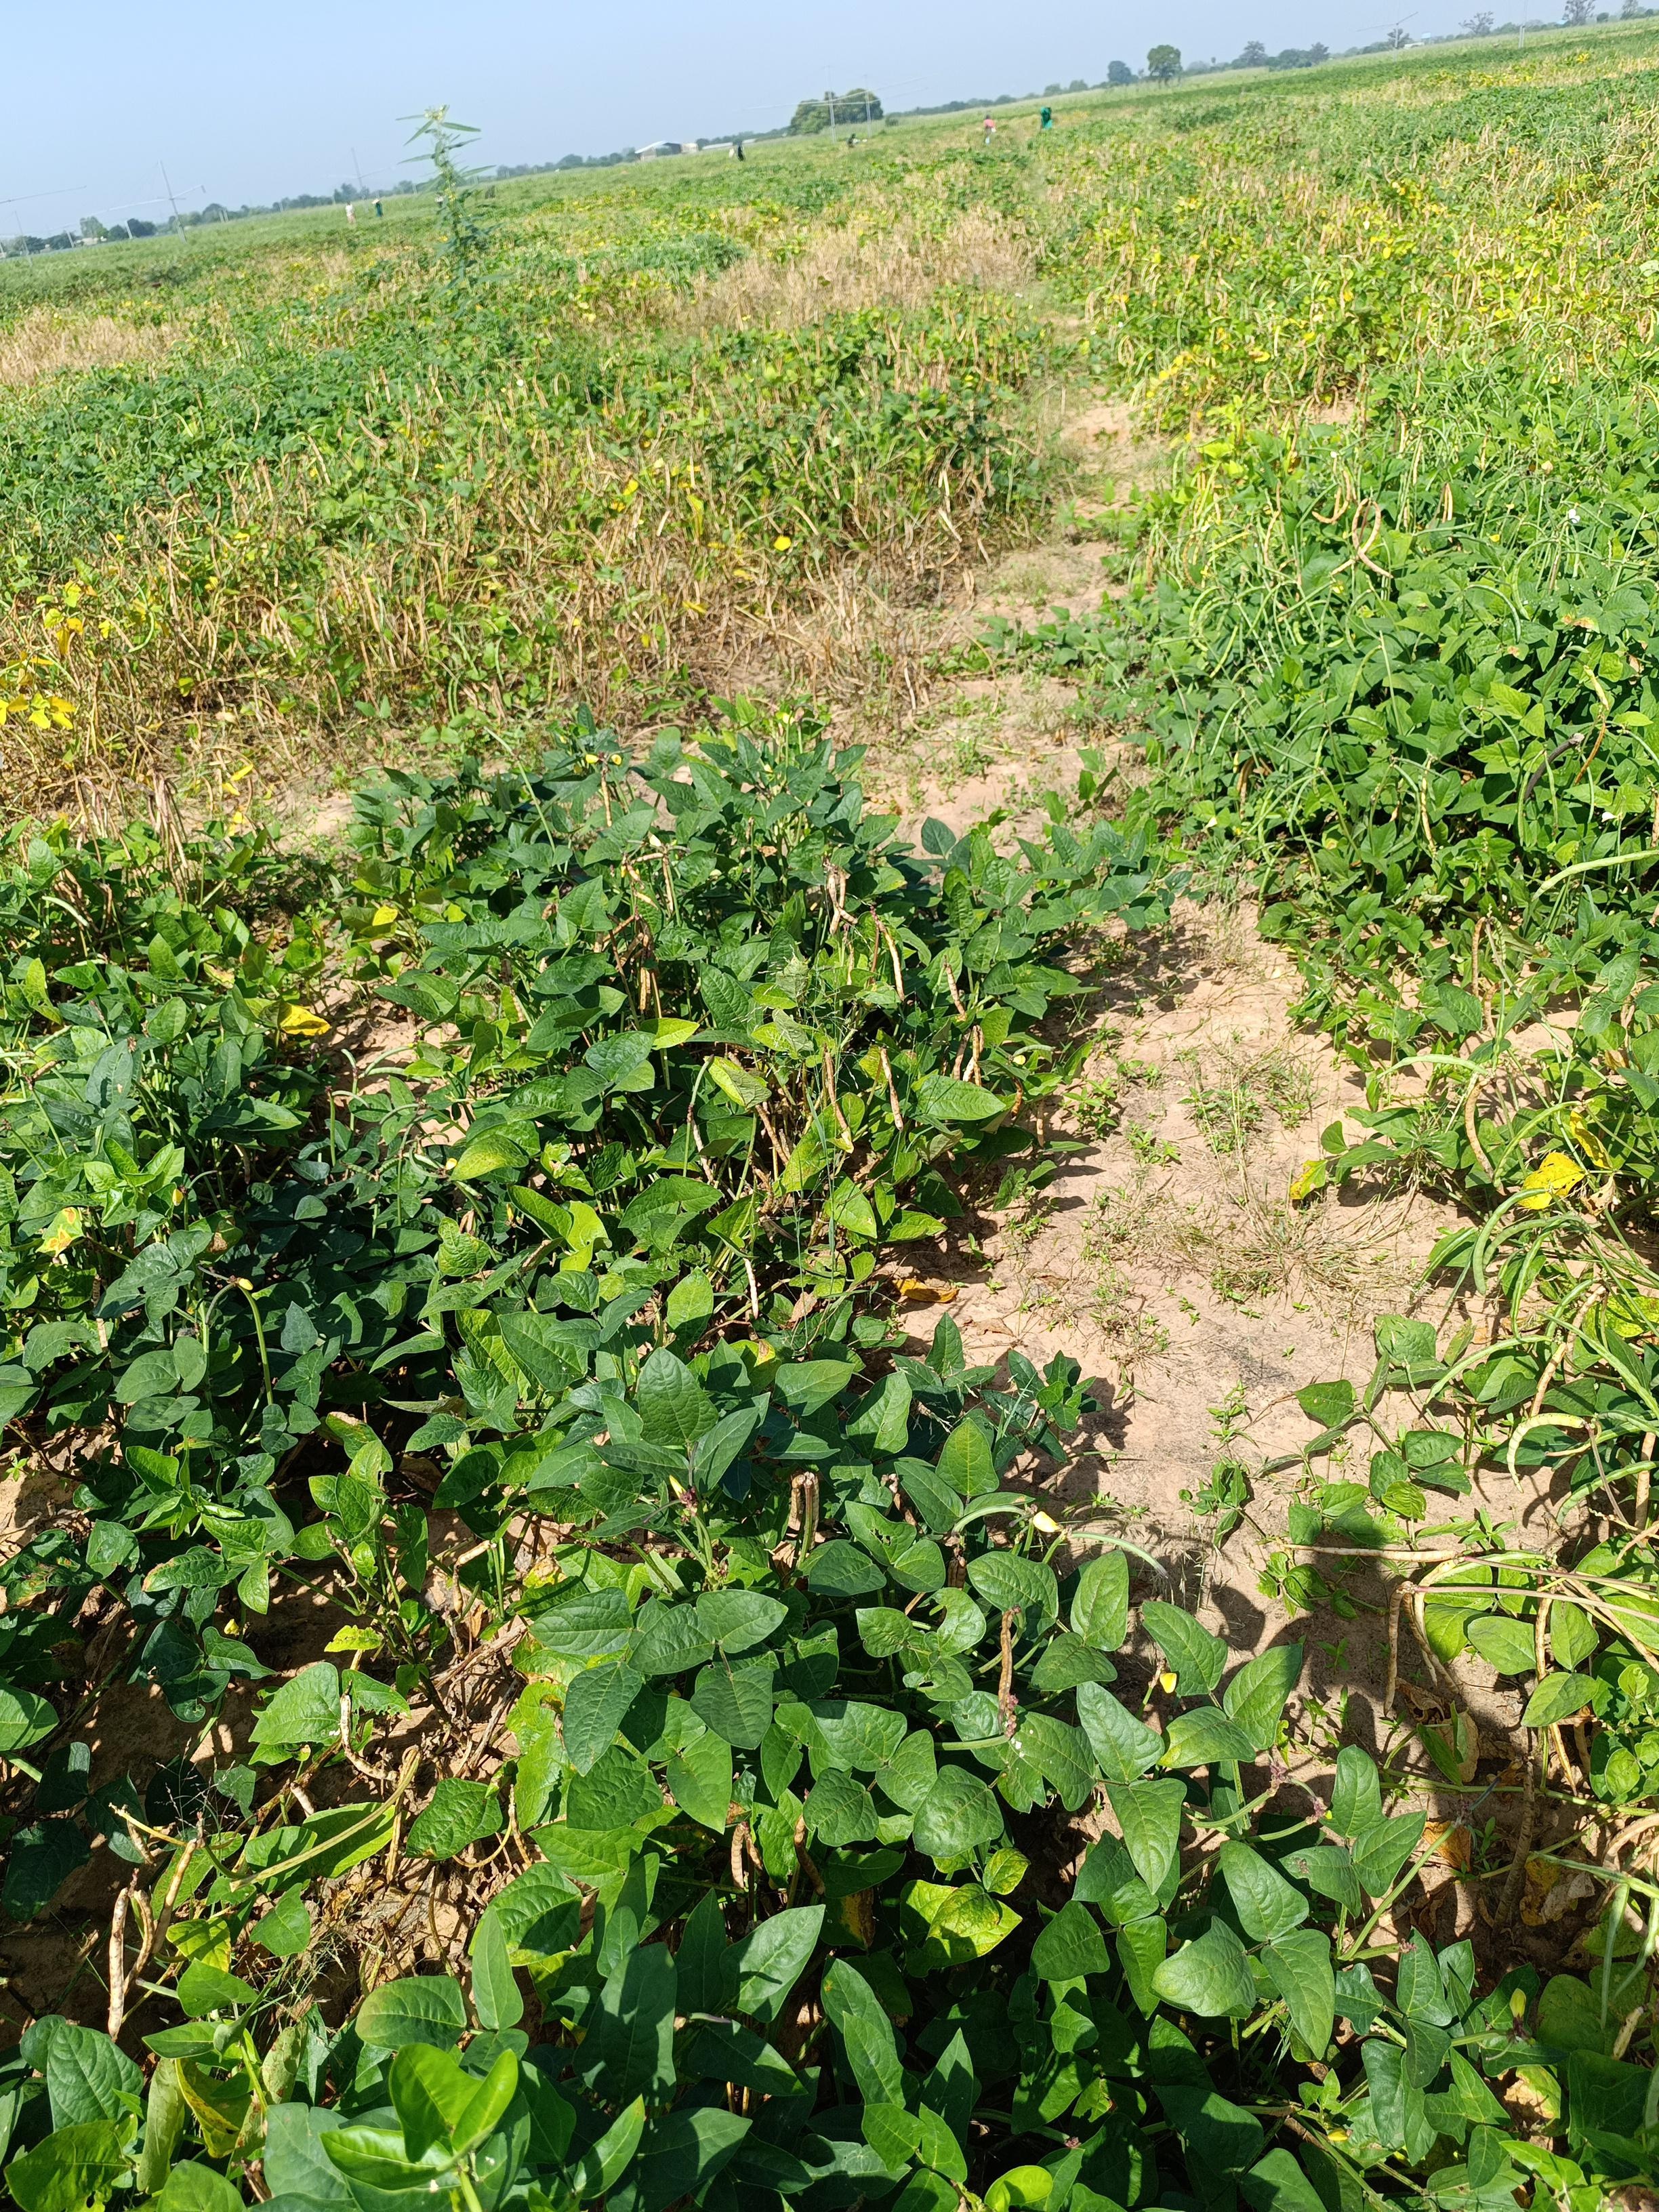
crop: cowpea
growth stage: maturity
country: Nigeria
